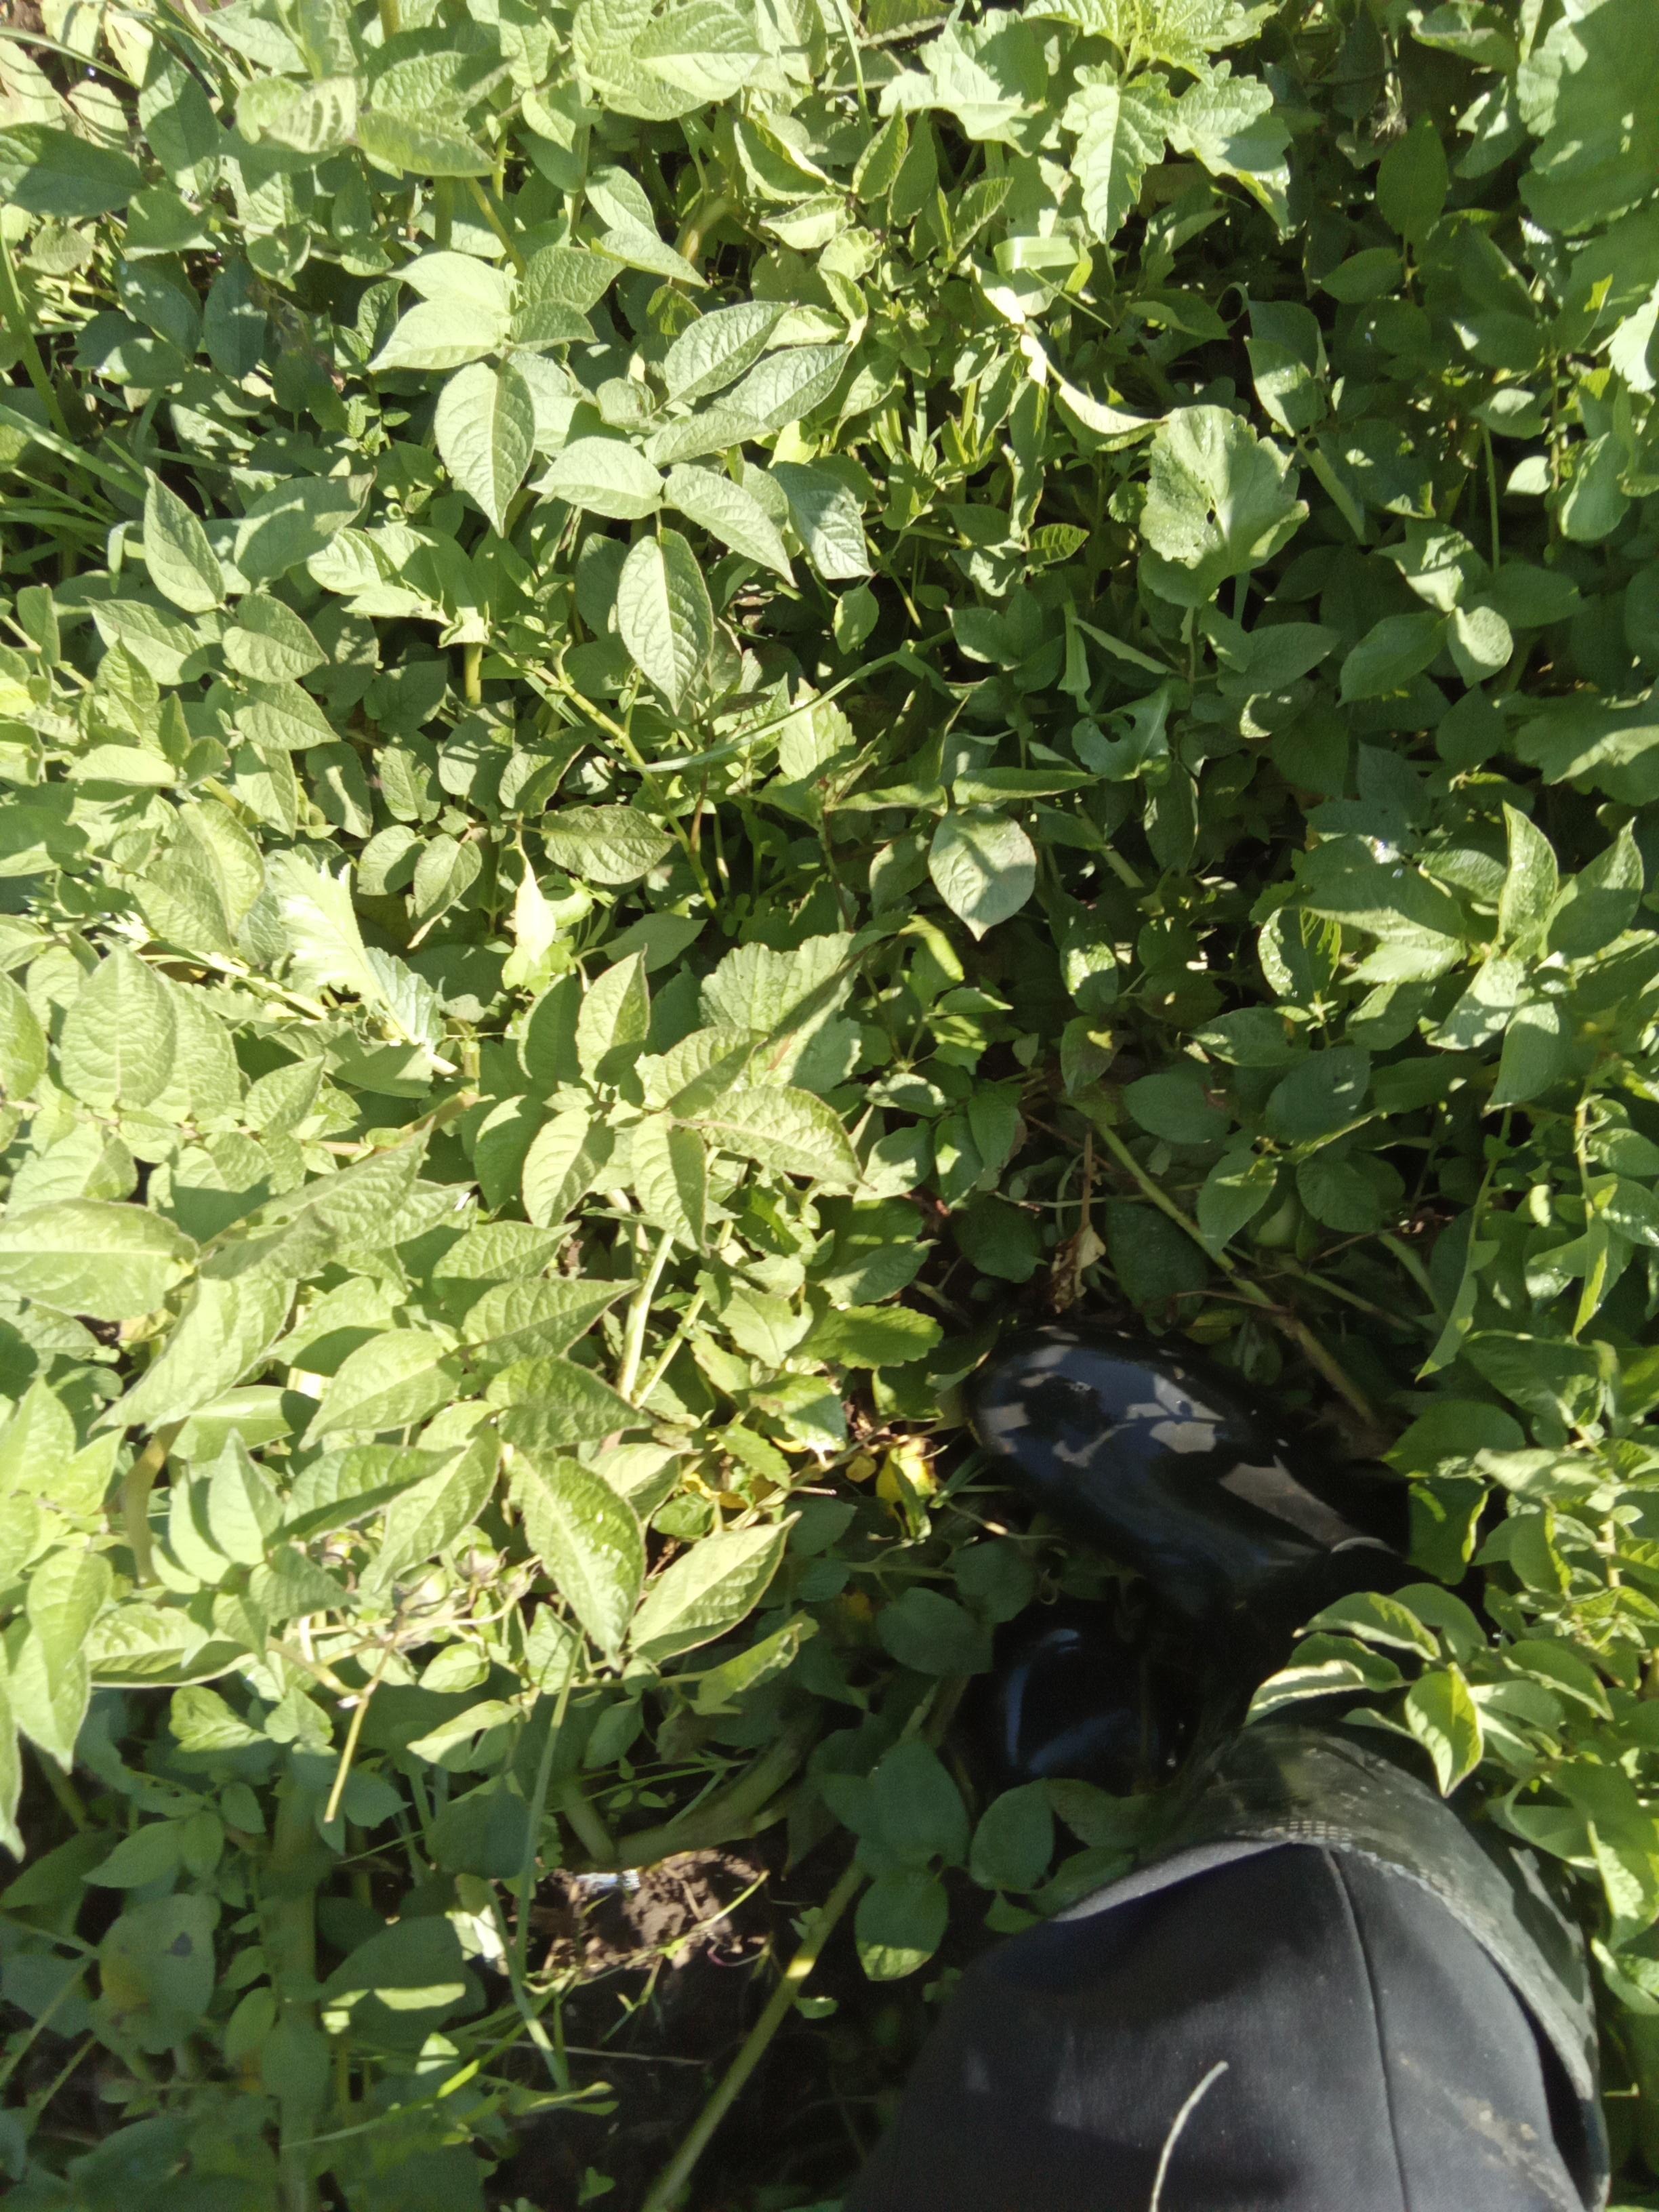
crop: potato
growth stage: flowering
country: Kenya
